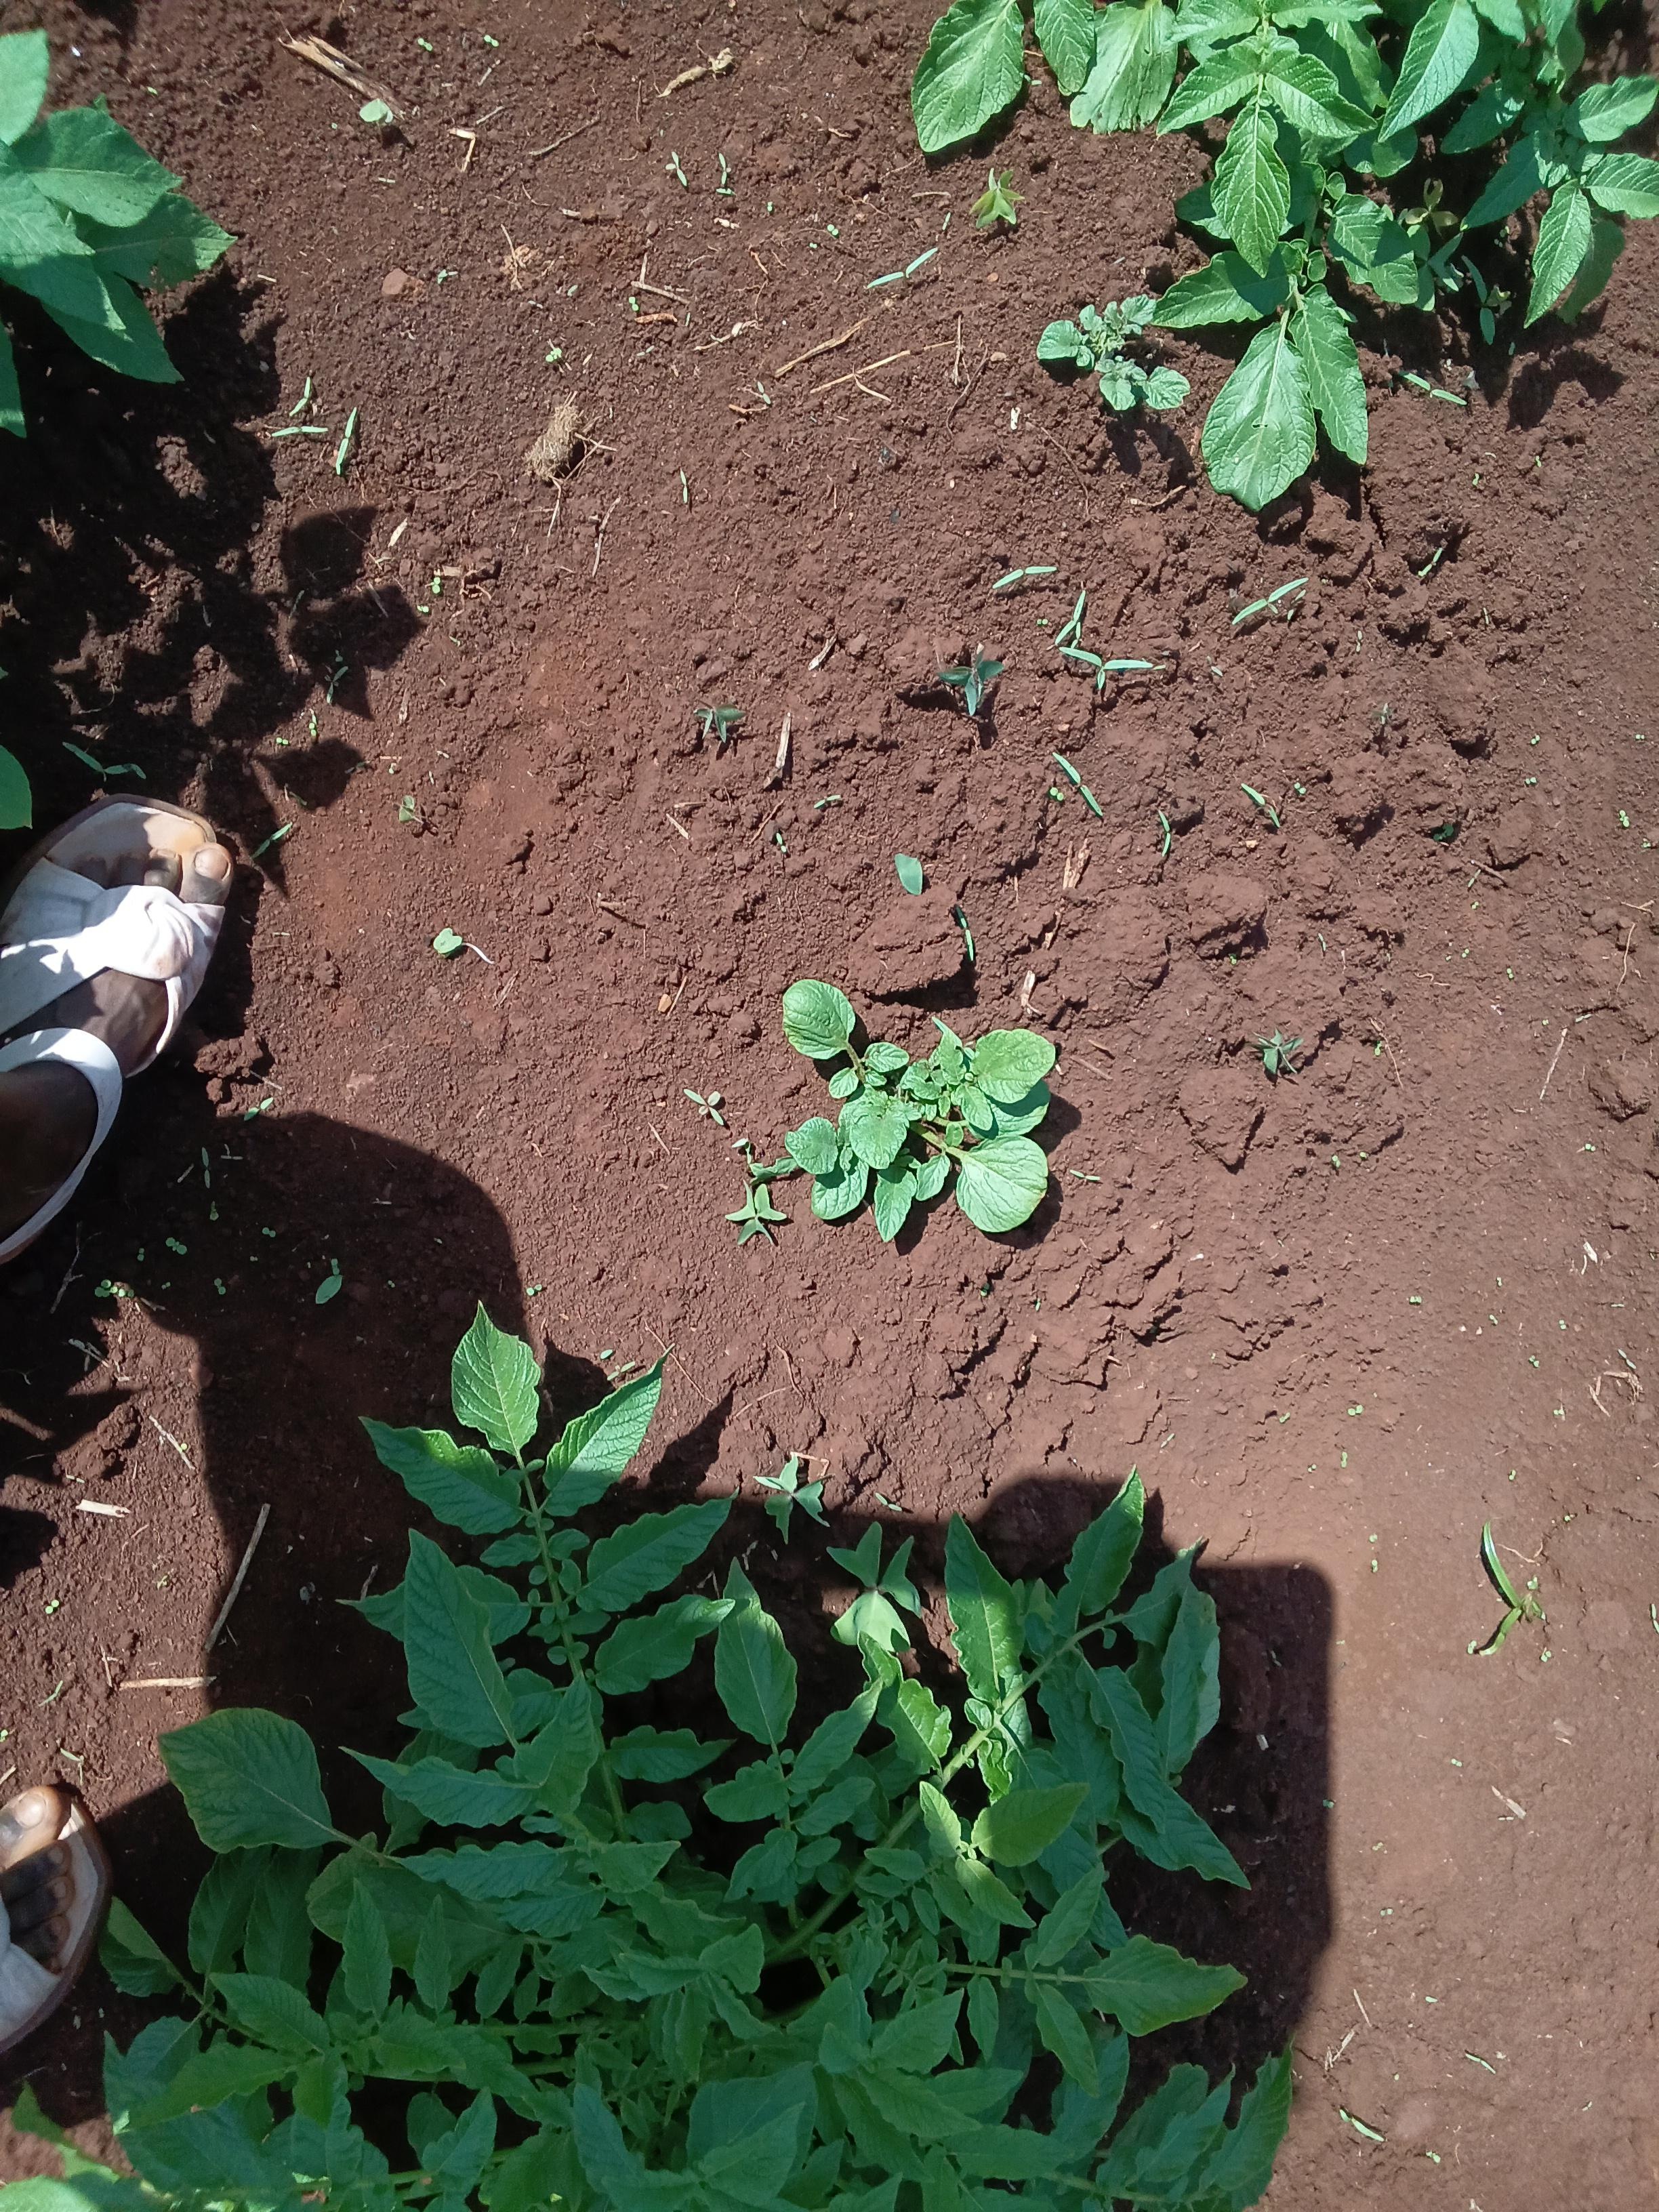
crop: potato
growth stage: vegetative
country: Kenya
